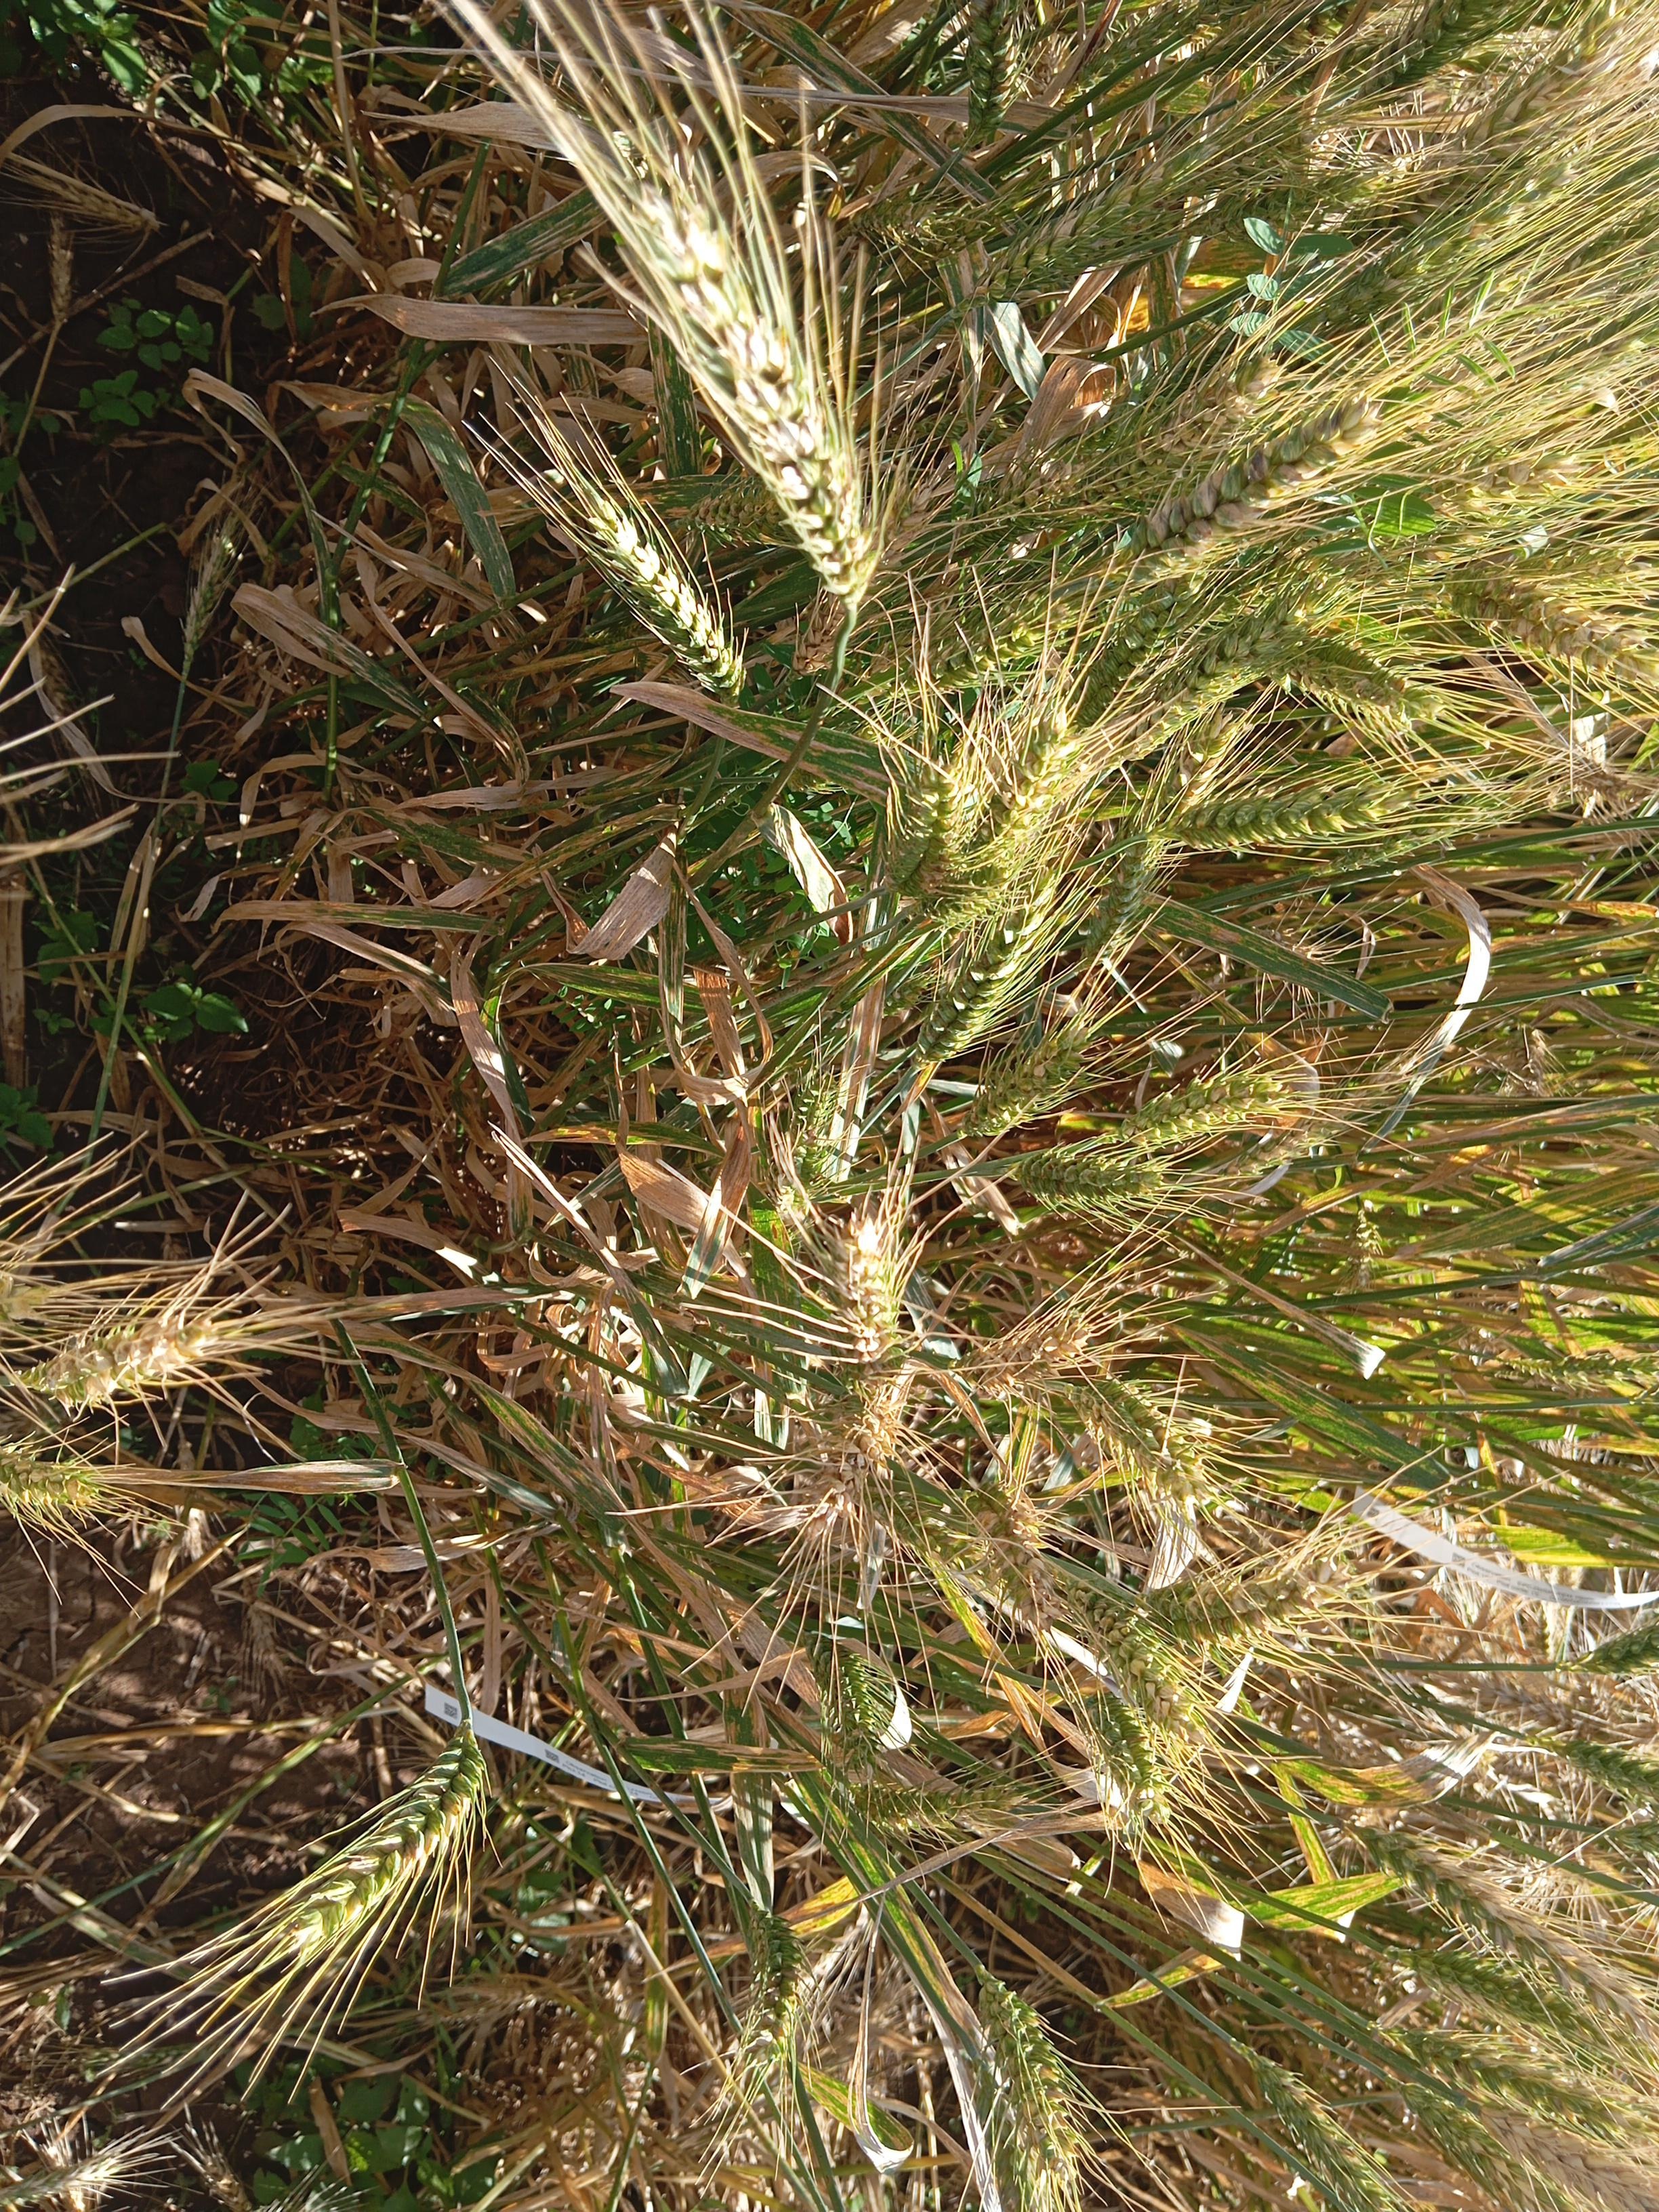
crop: wheat
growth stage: maturity
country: Kenya
